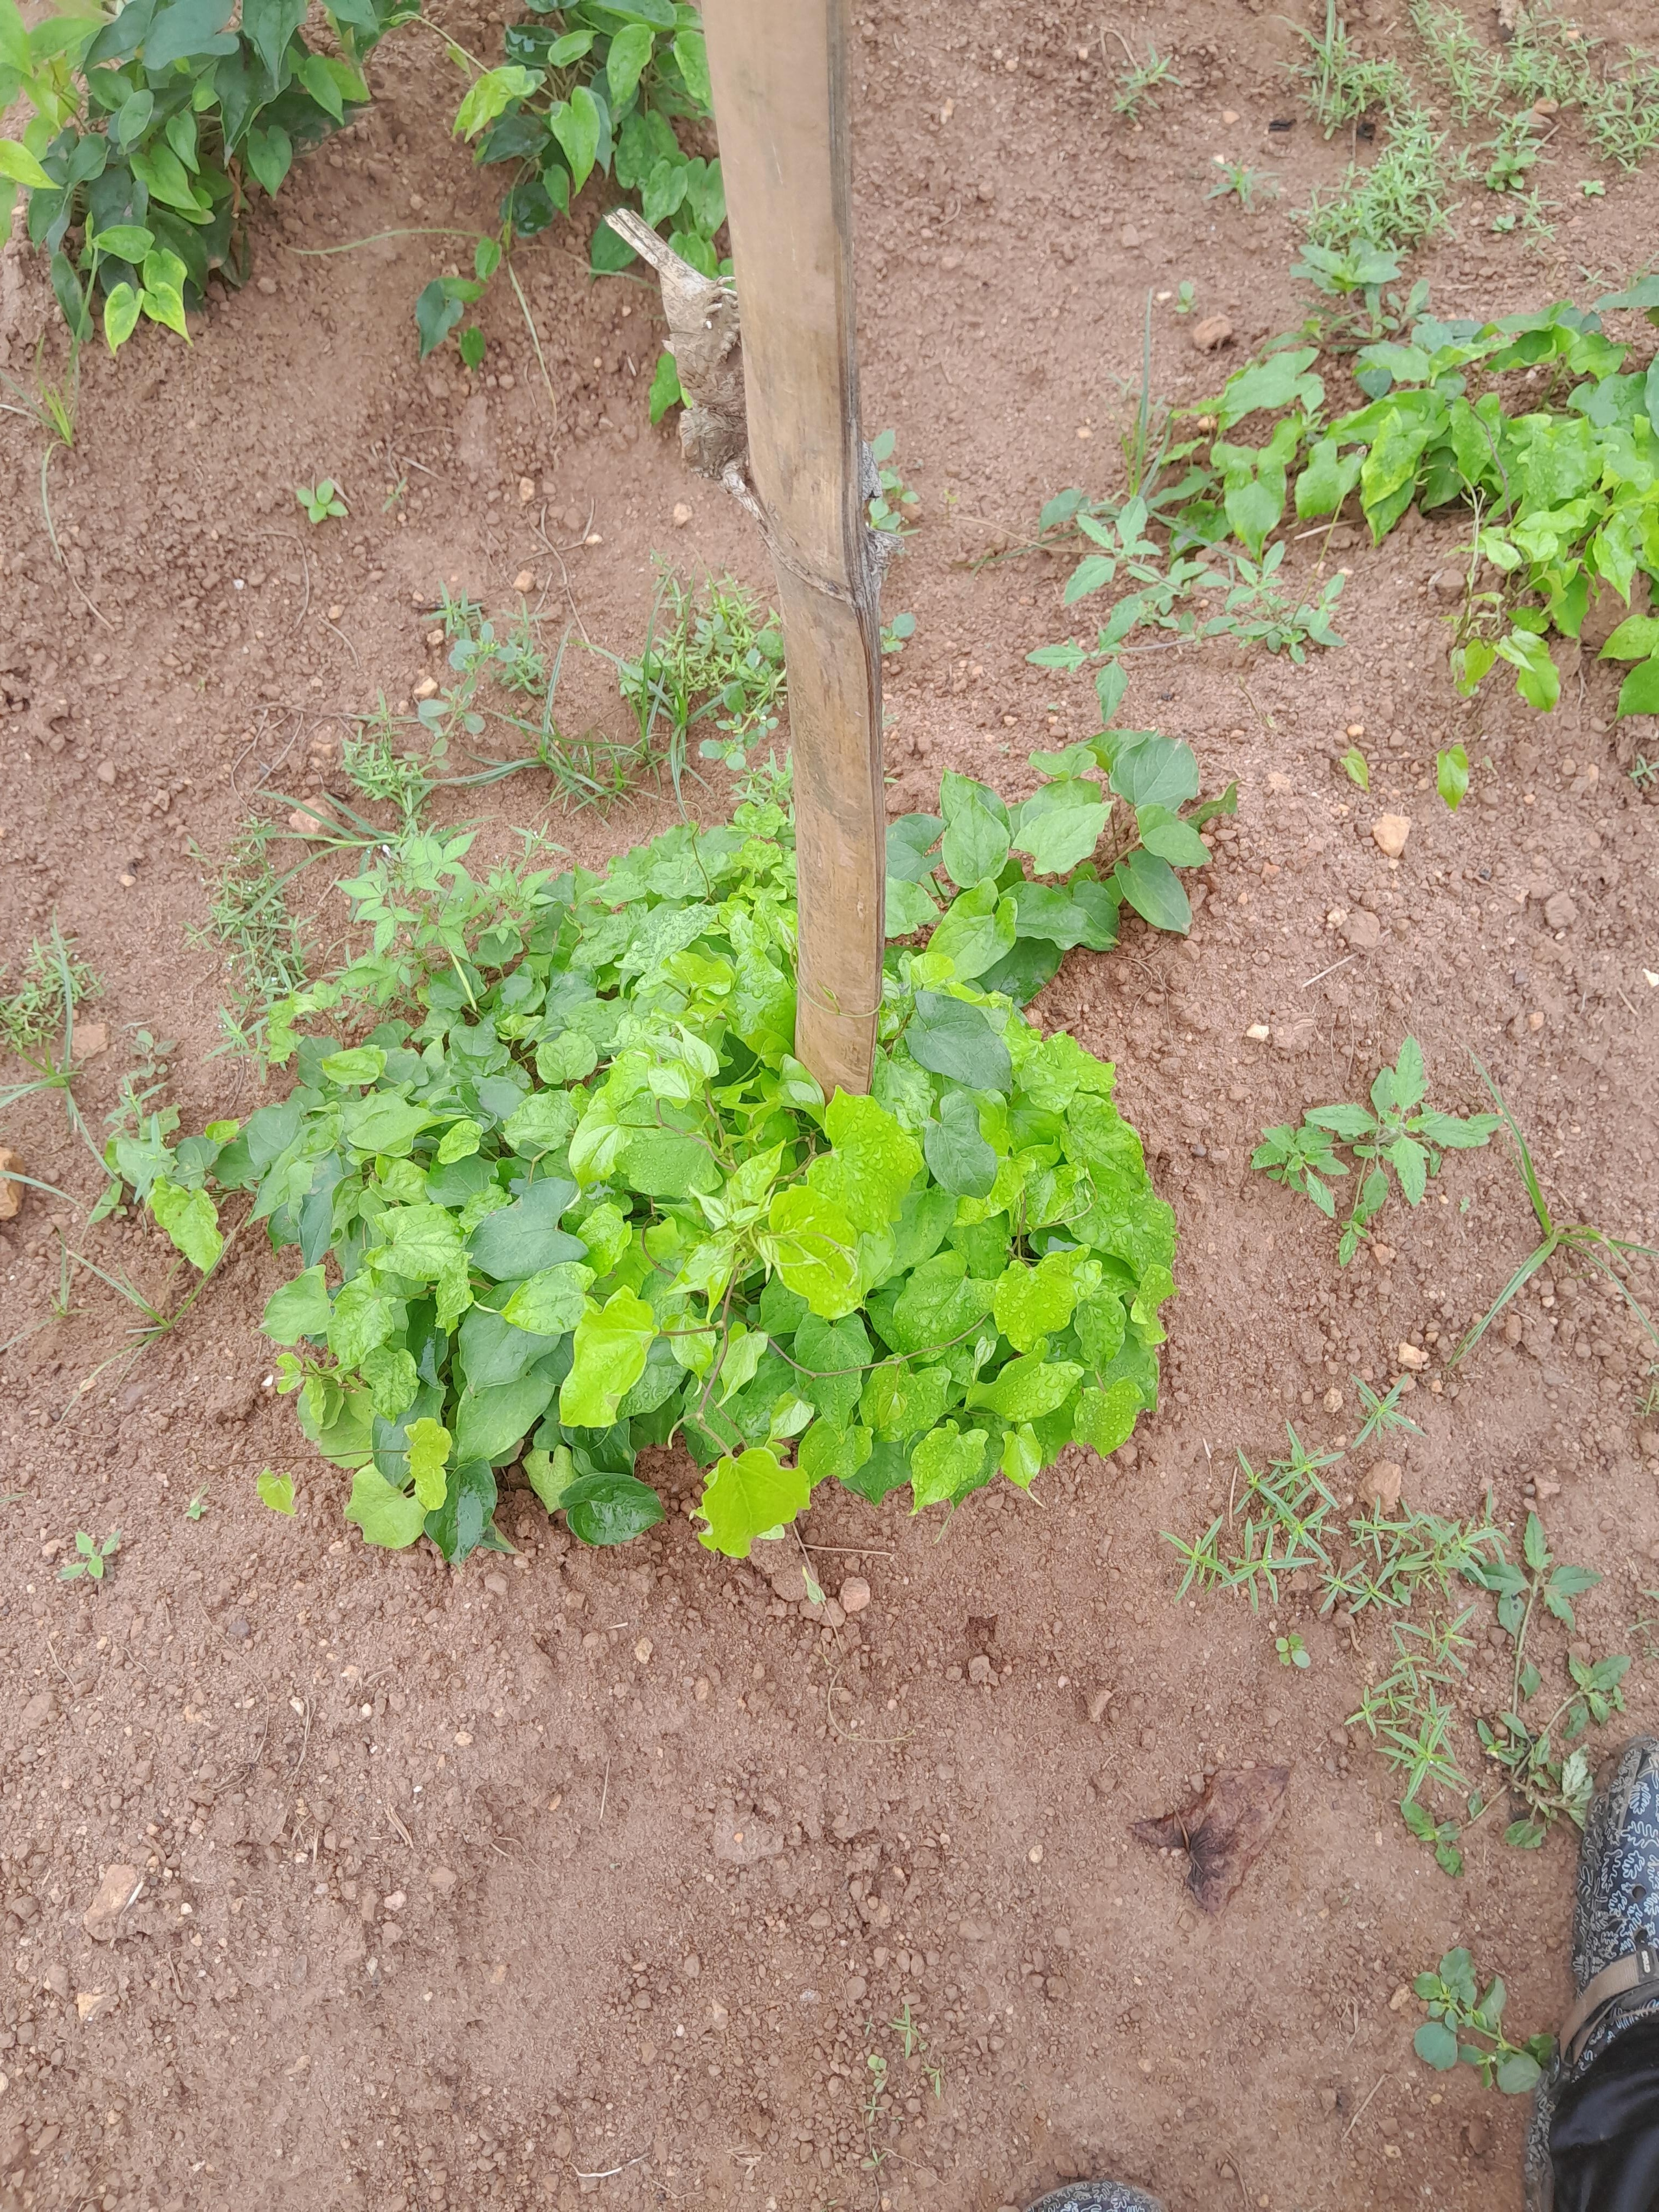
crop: yam
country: Nigeria
